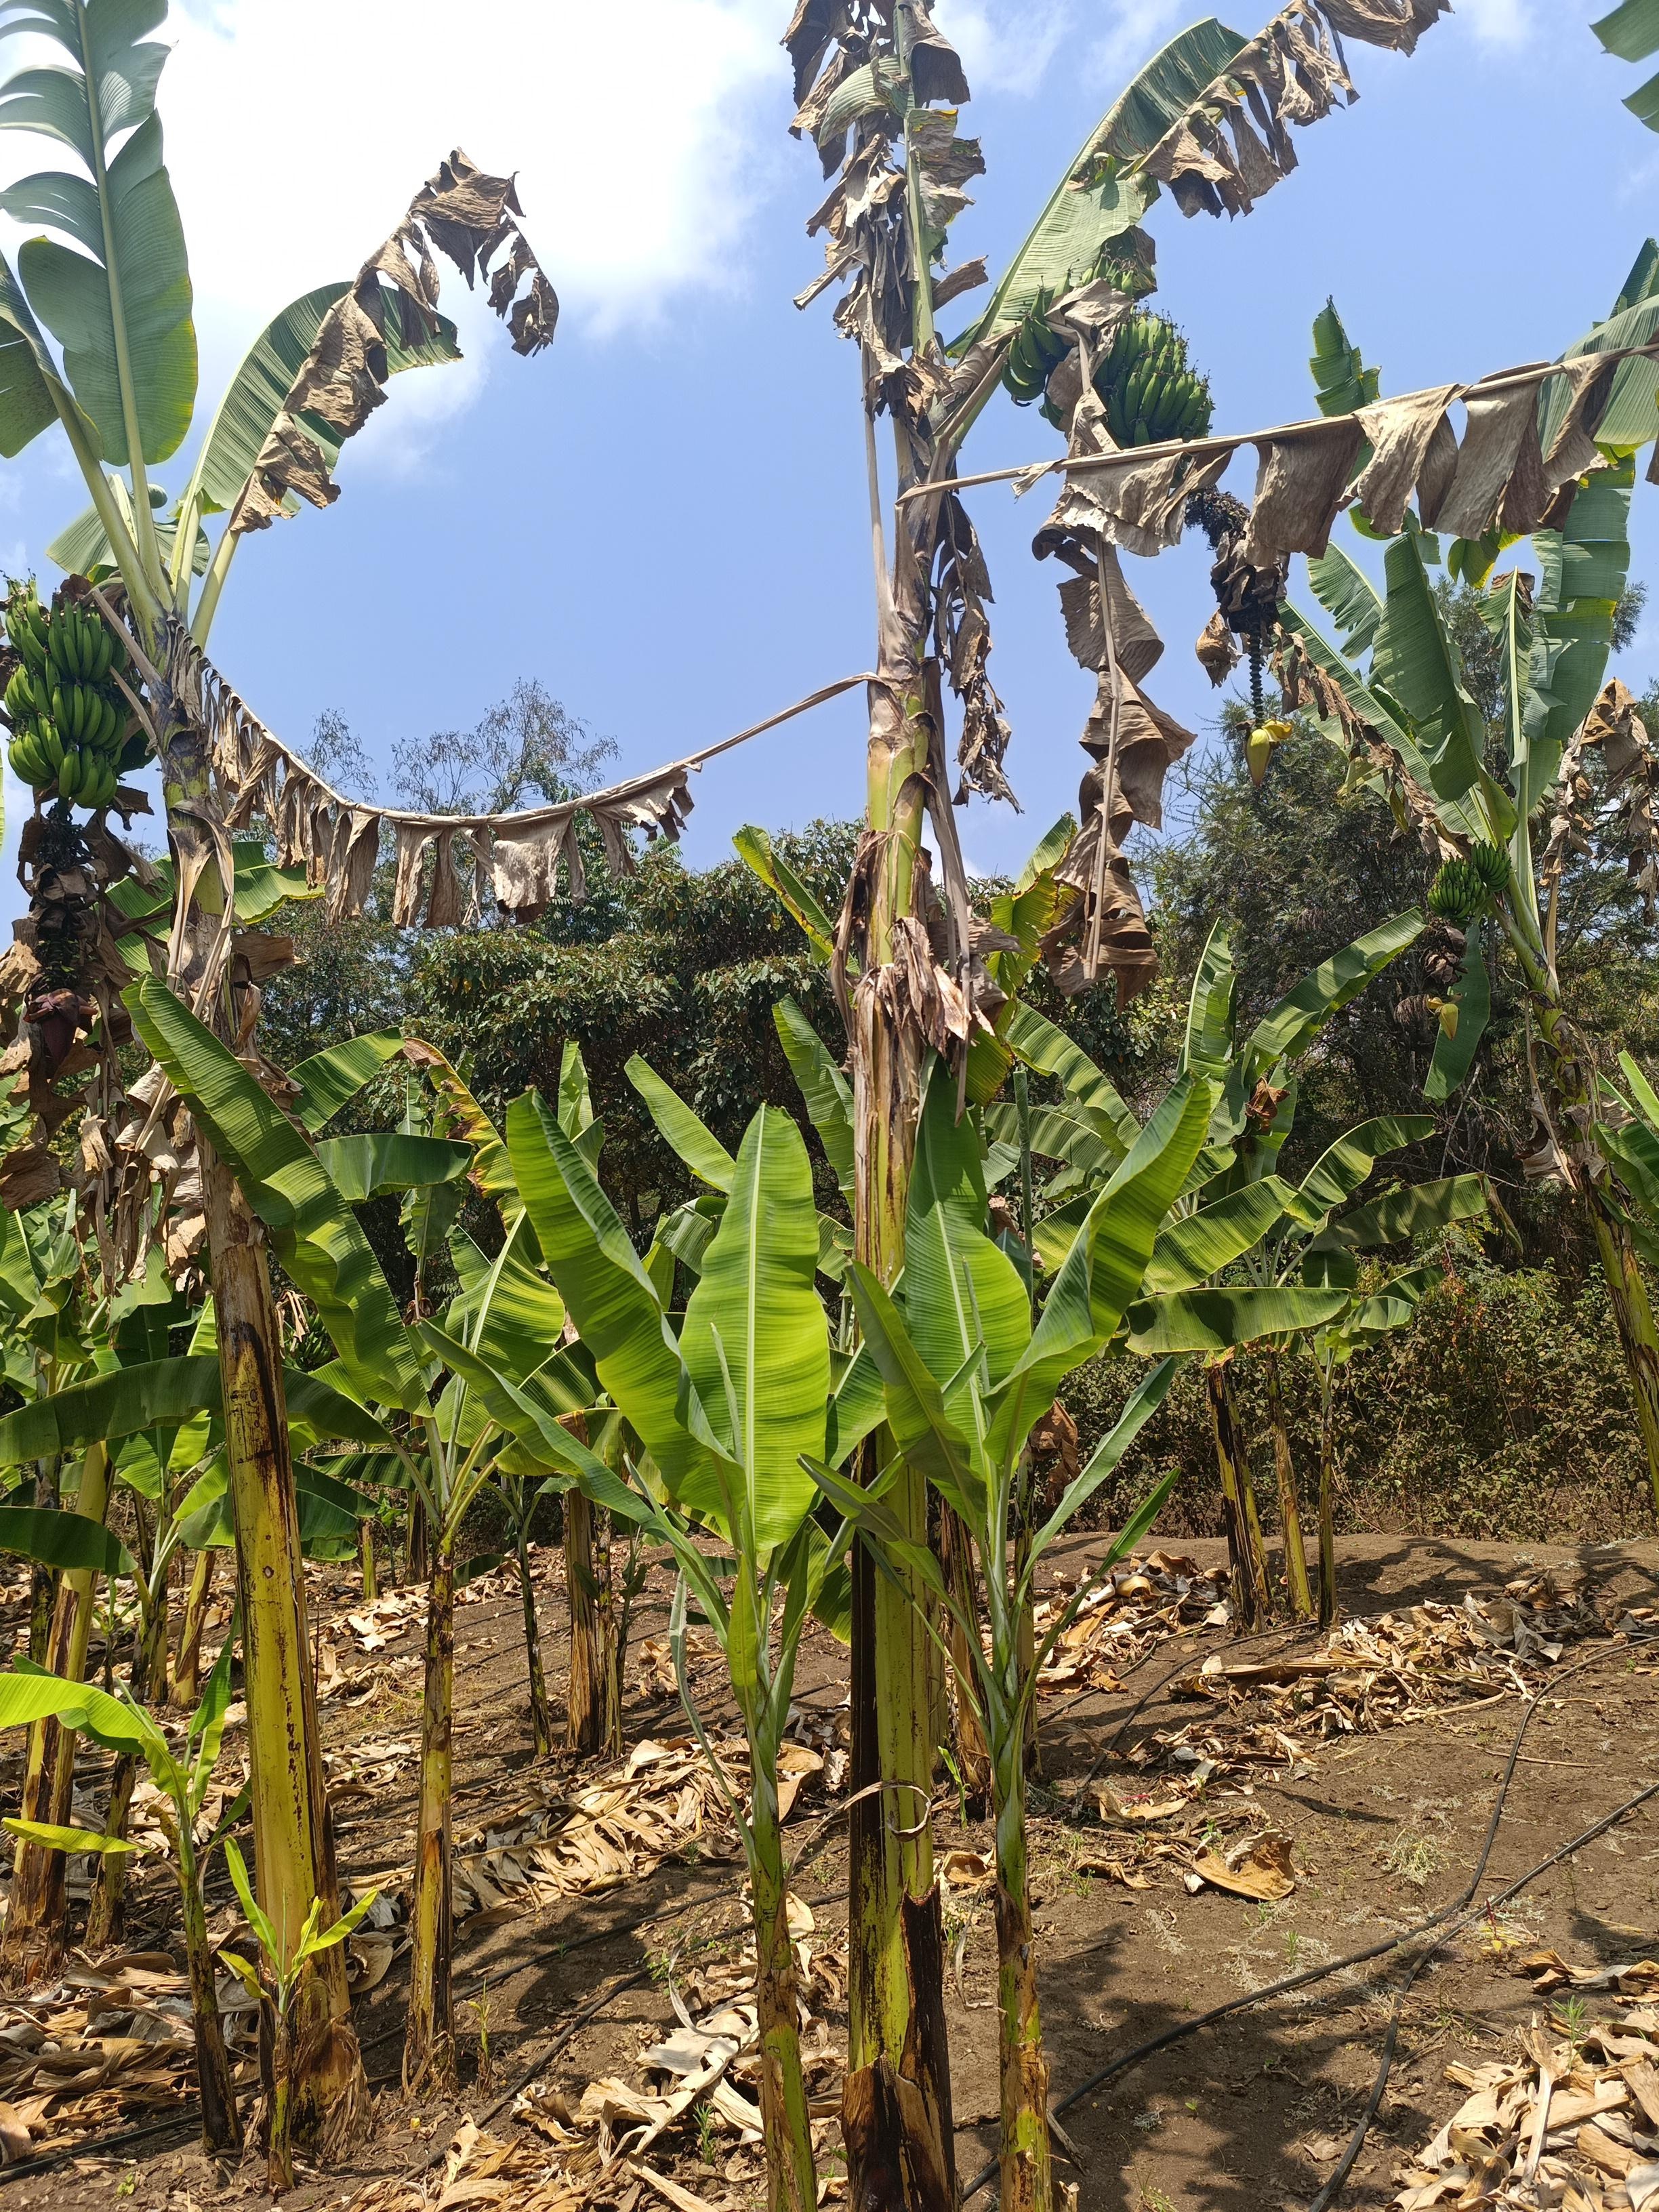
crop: banana
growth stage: development fruit
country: Tanzania
